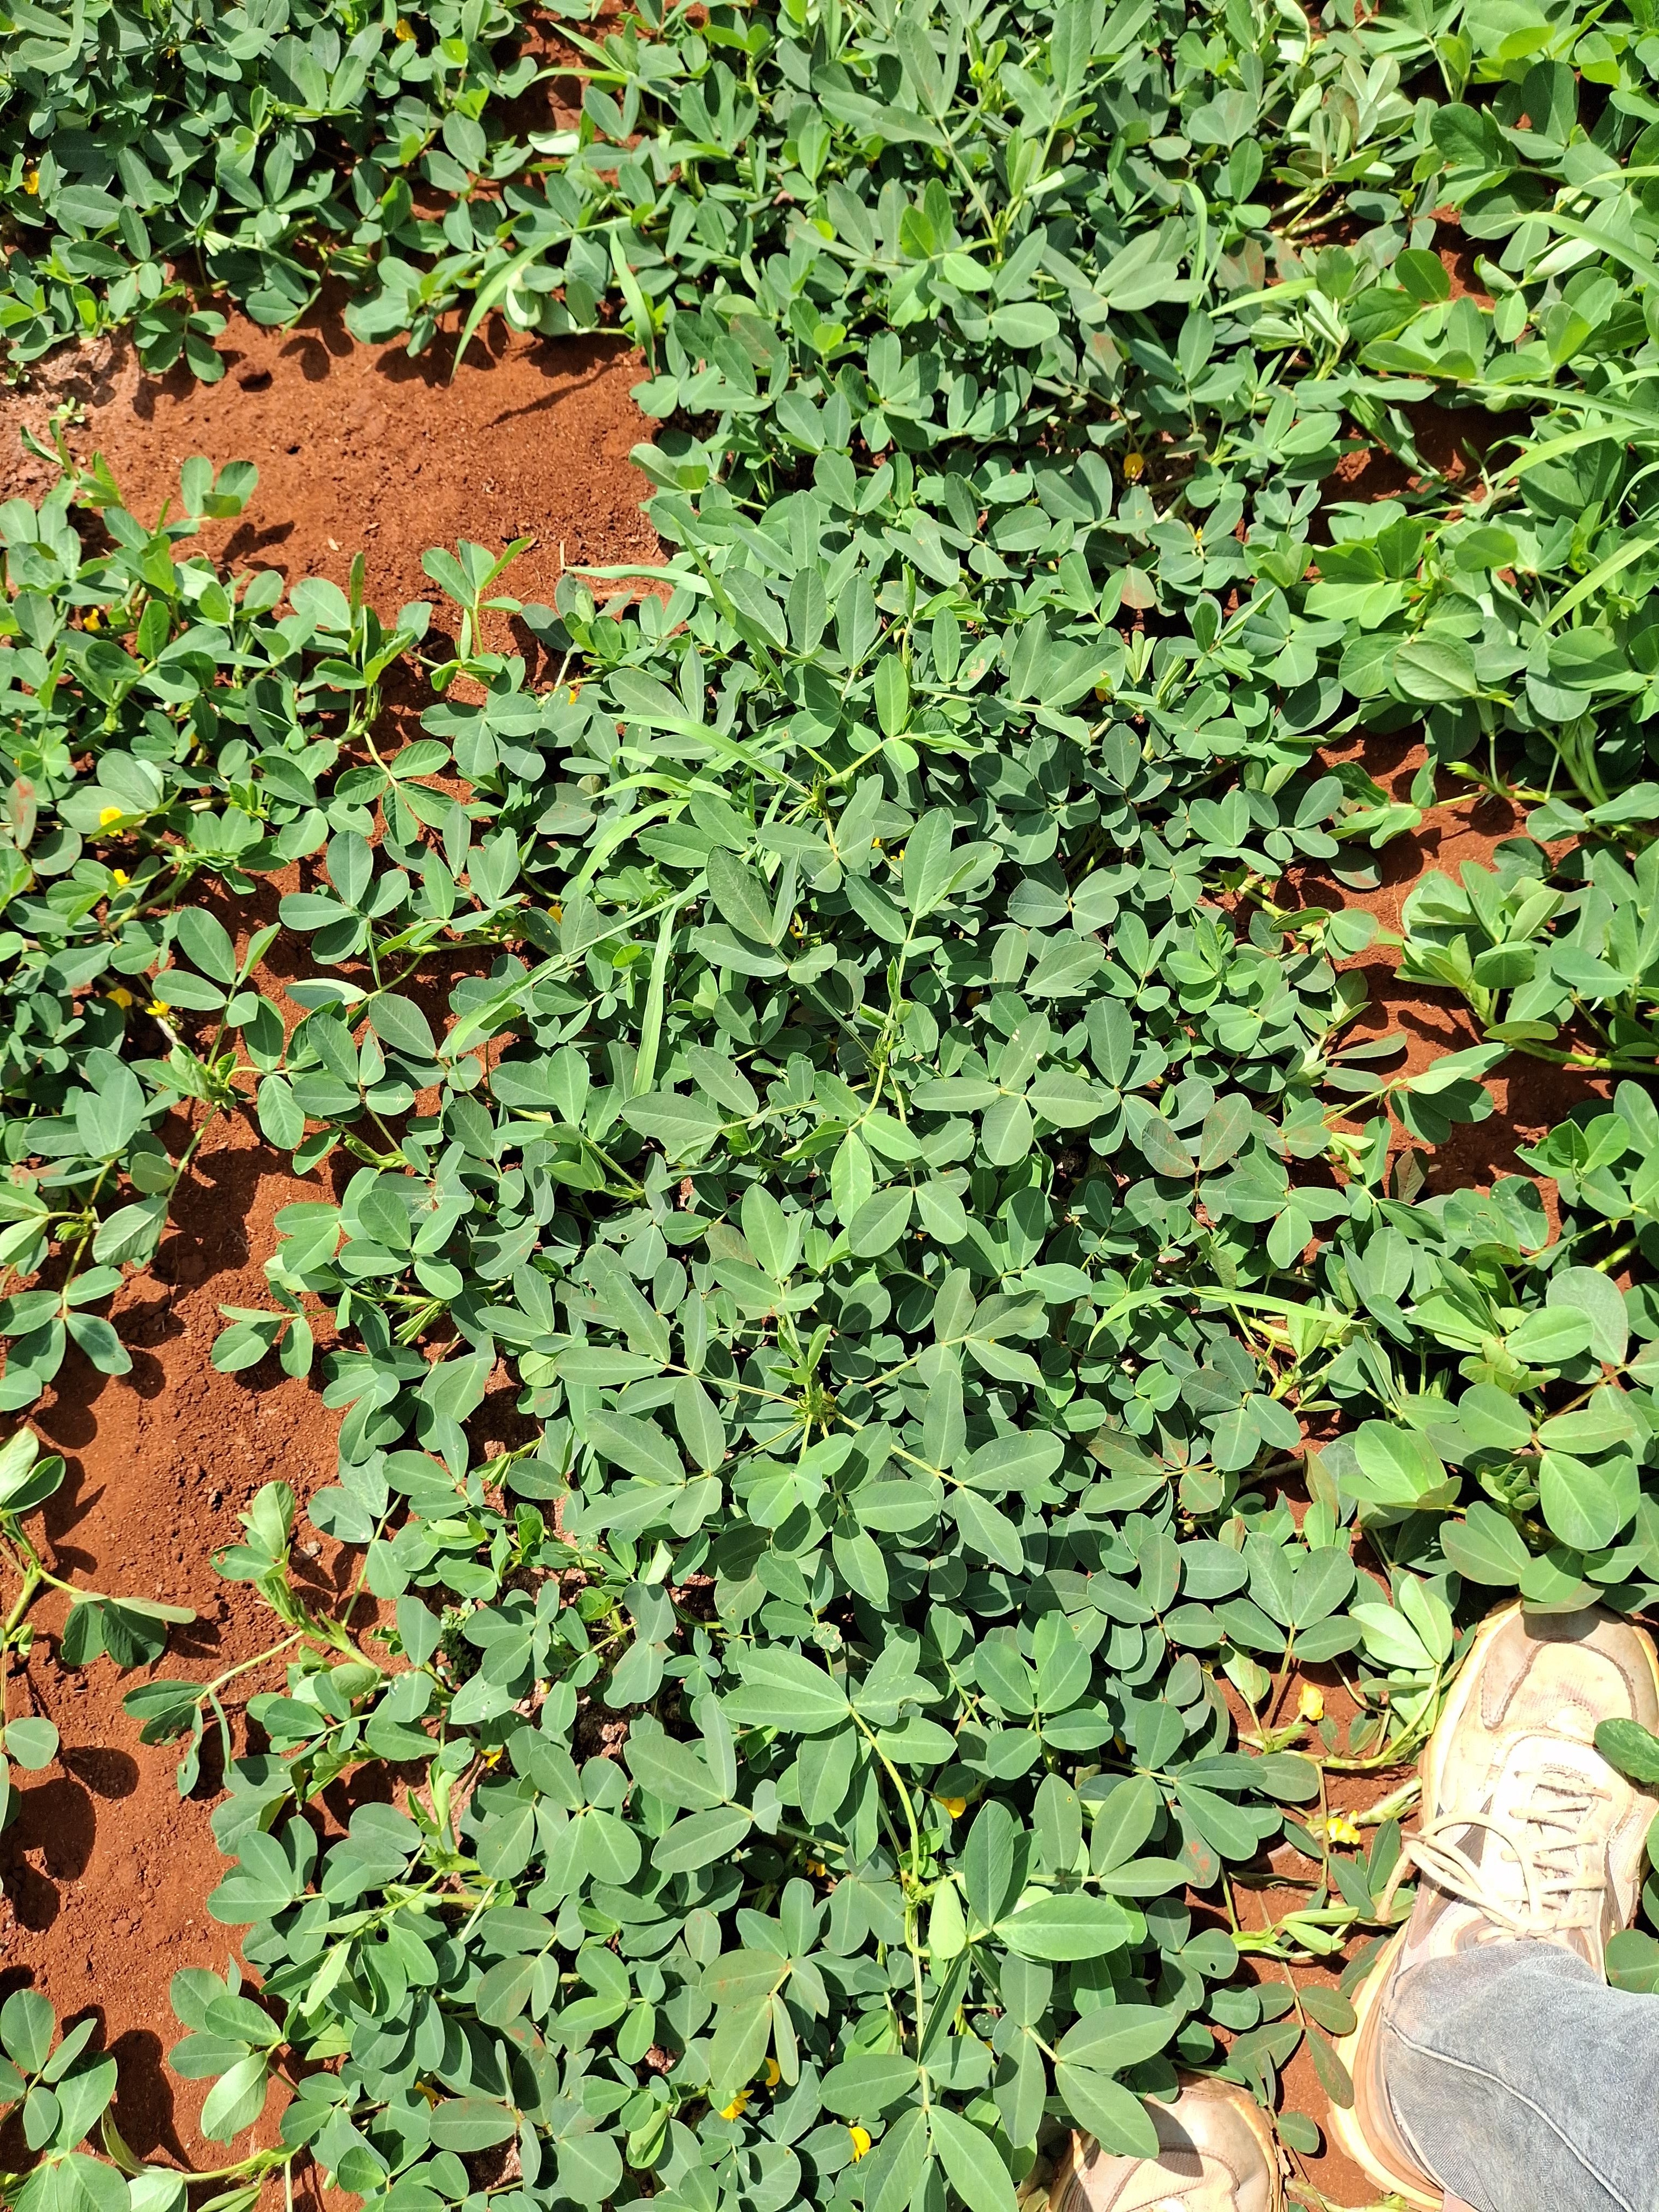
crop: groundnut
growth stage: flowering
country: Kenya
